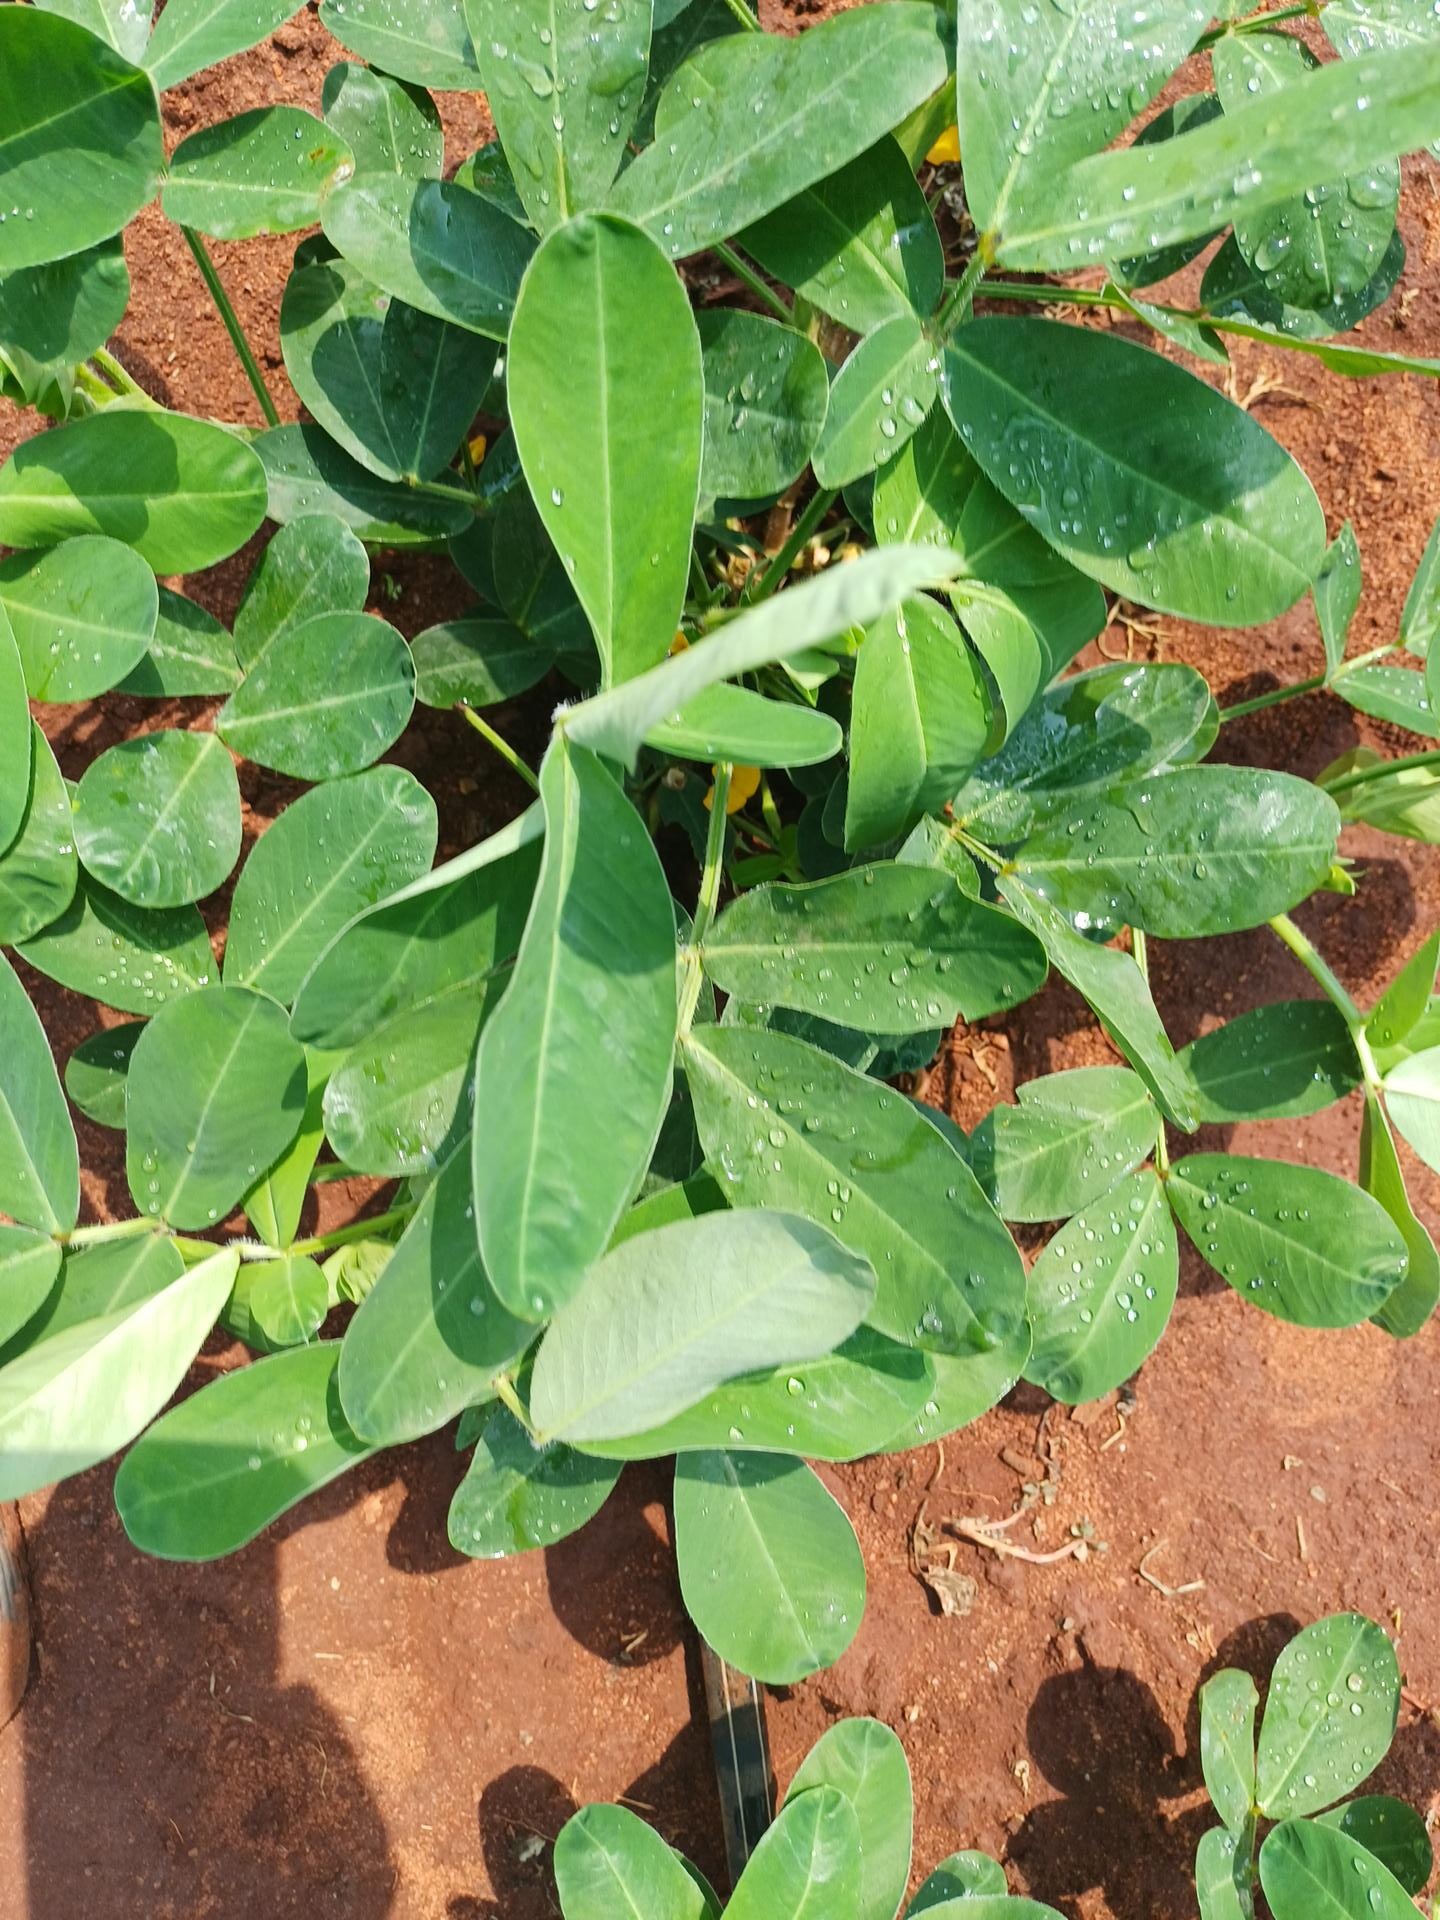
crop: groundnut
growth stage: vegetative
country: Kenya
